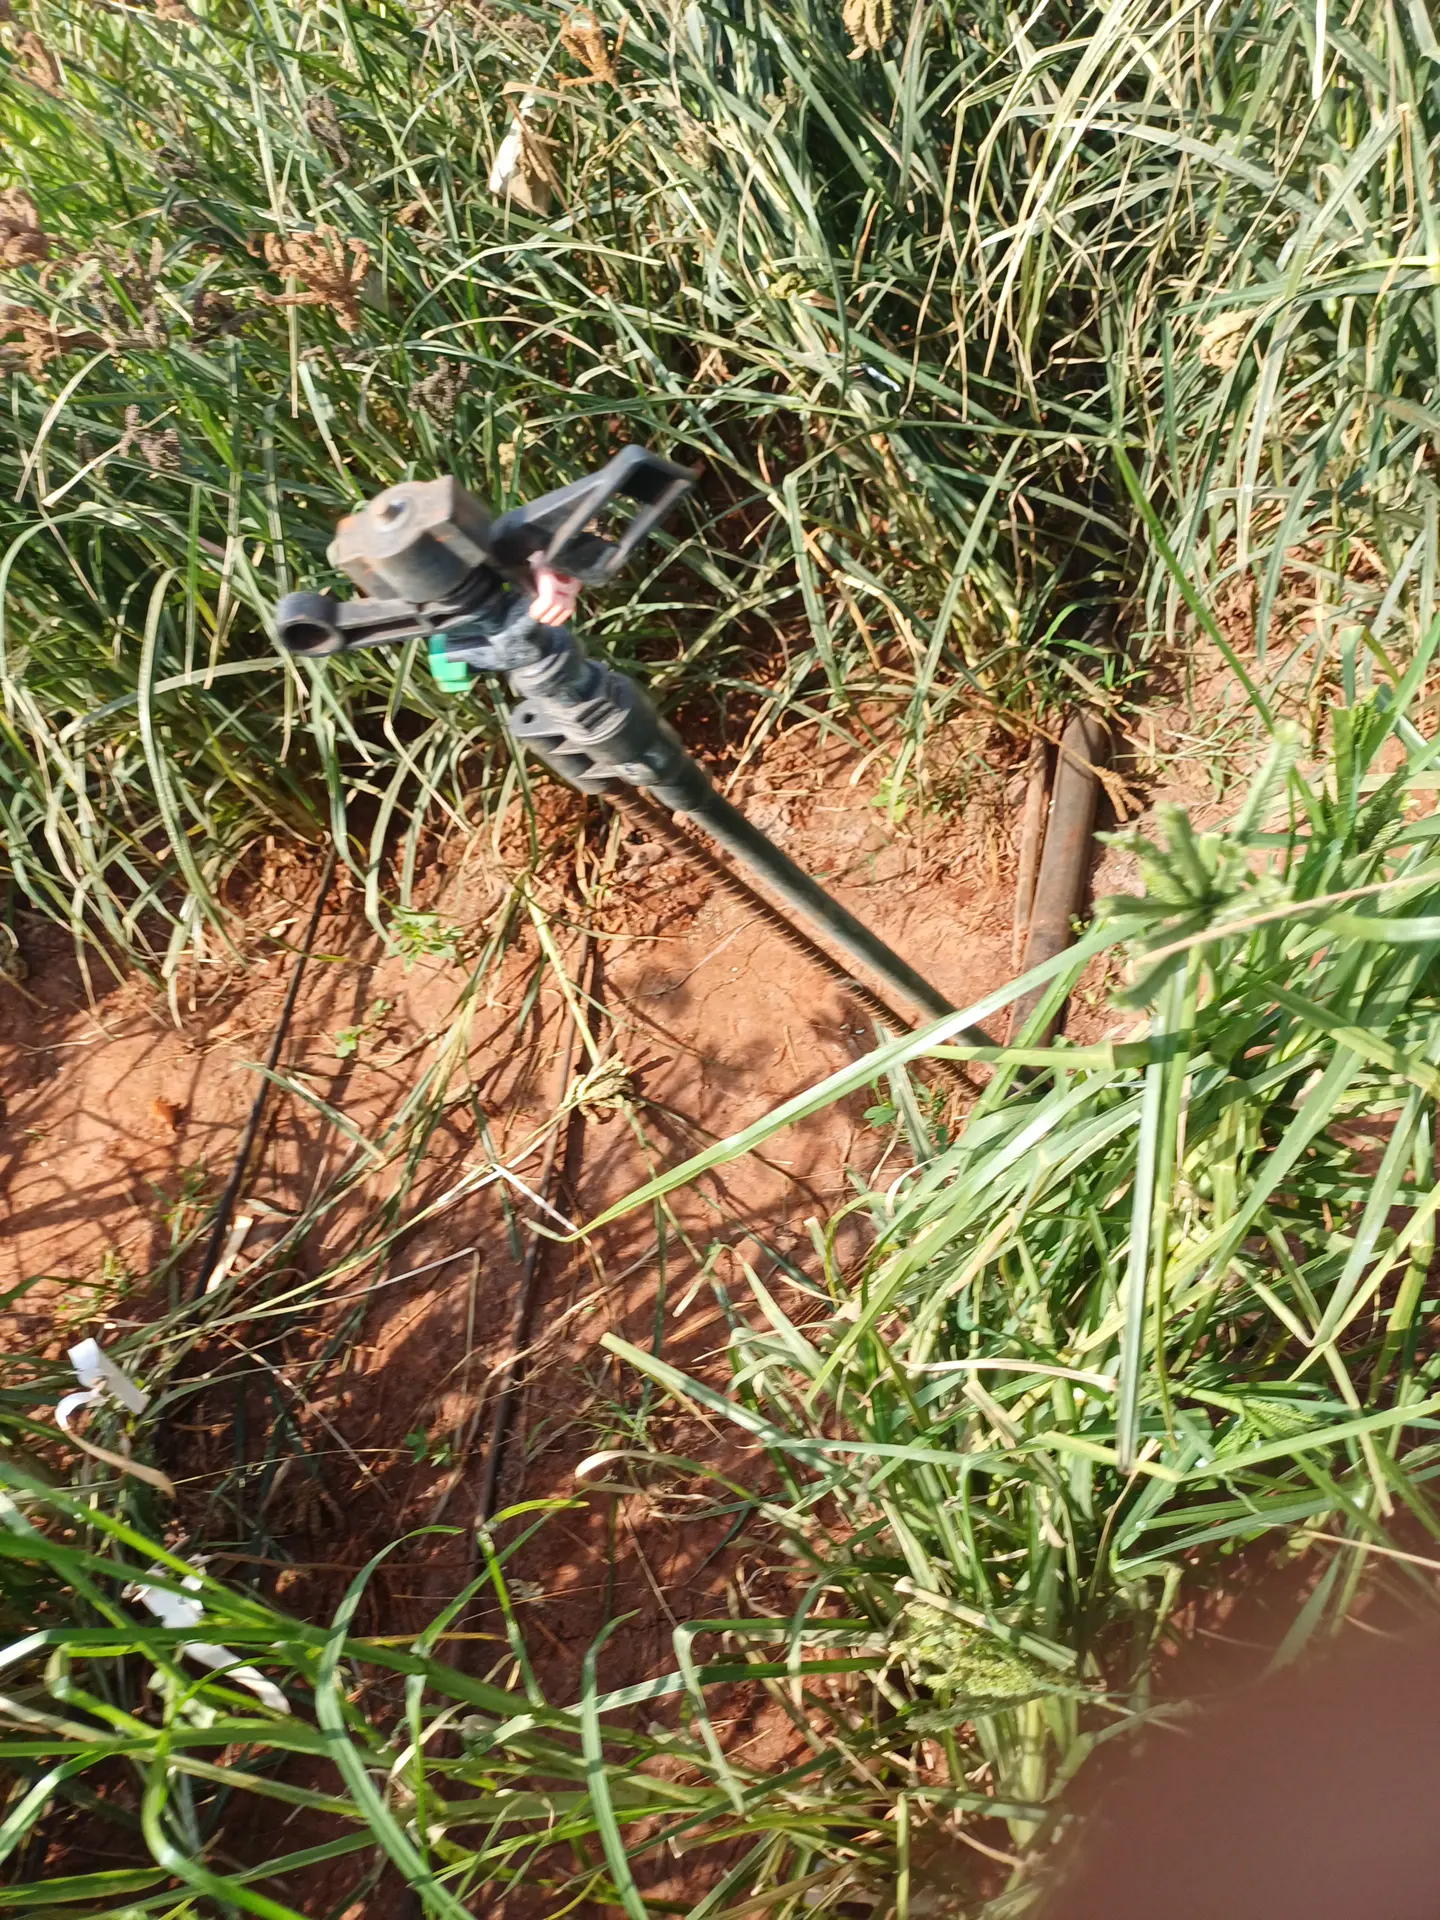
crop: finger millet
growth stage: filling grain
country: Kenya
